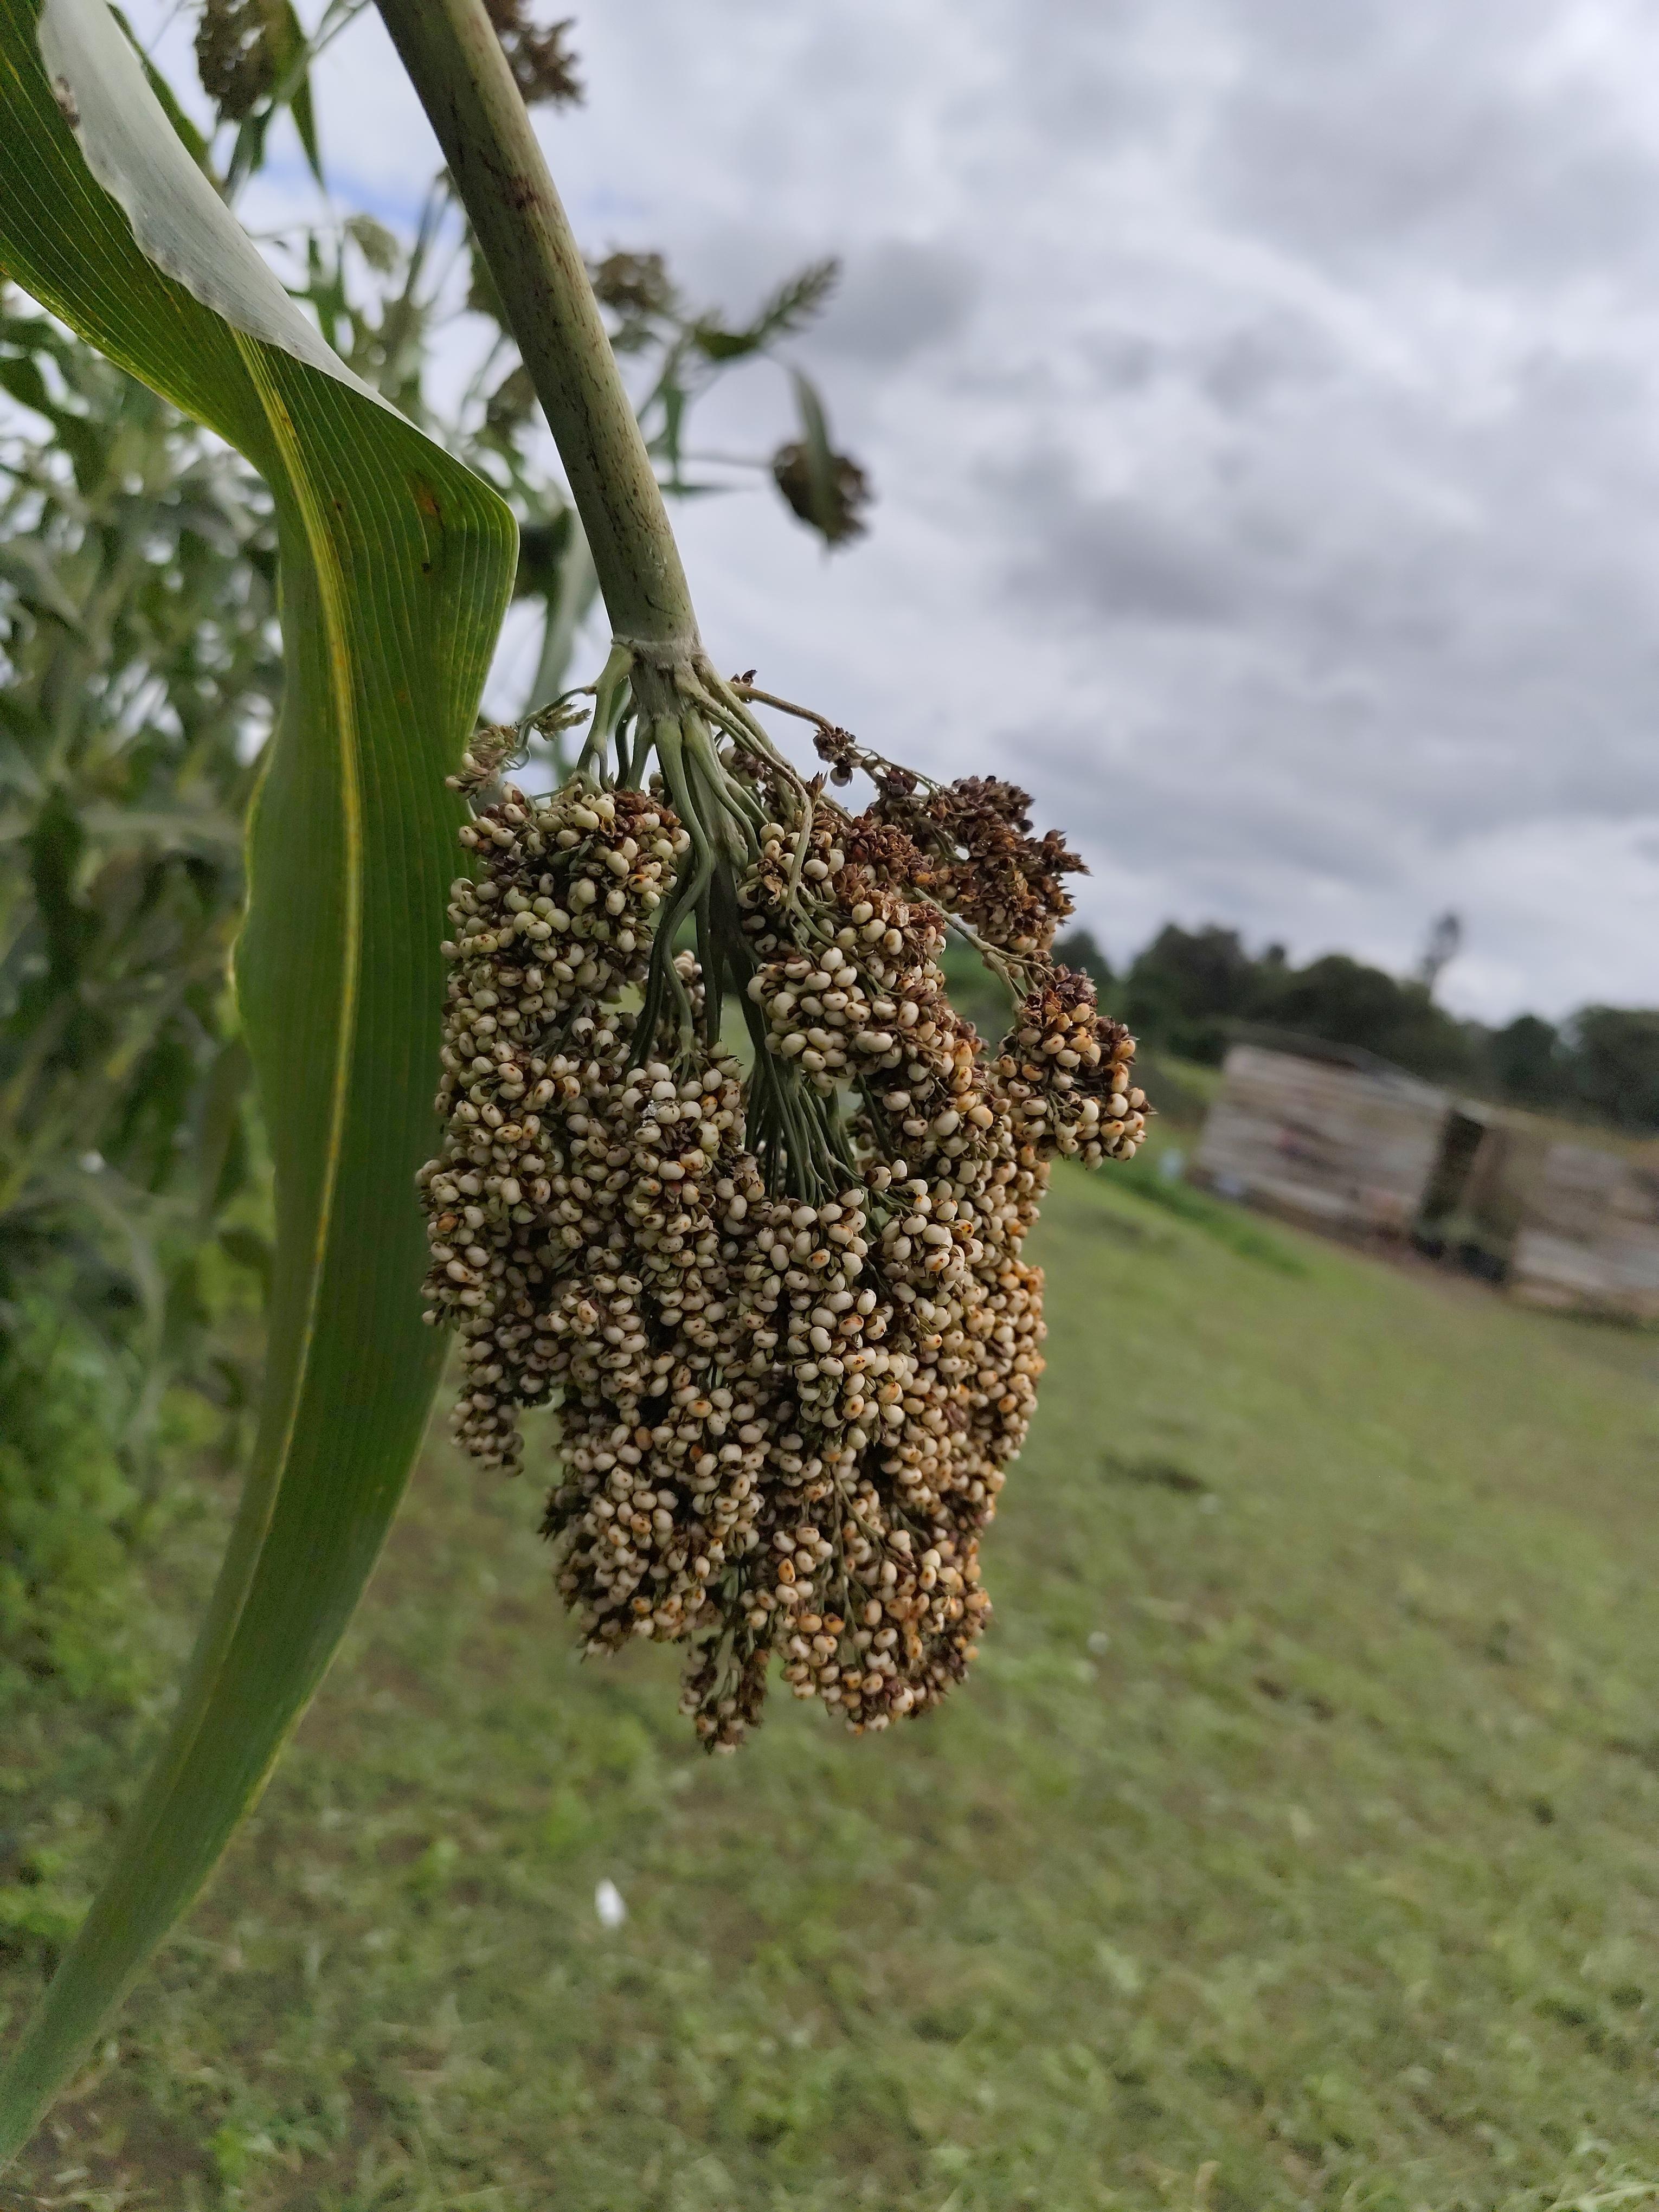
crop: sorghum
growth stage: filling grain
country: Tanzania
